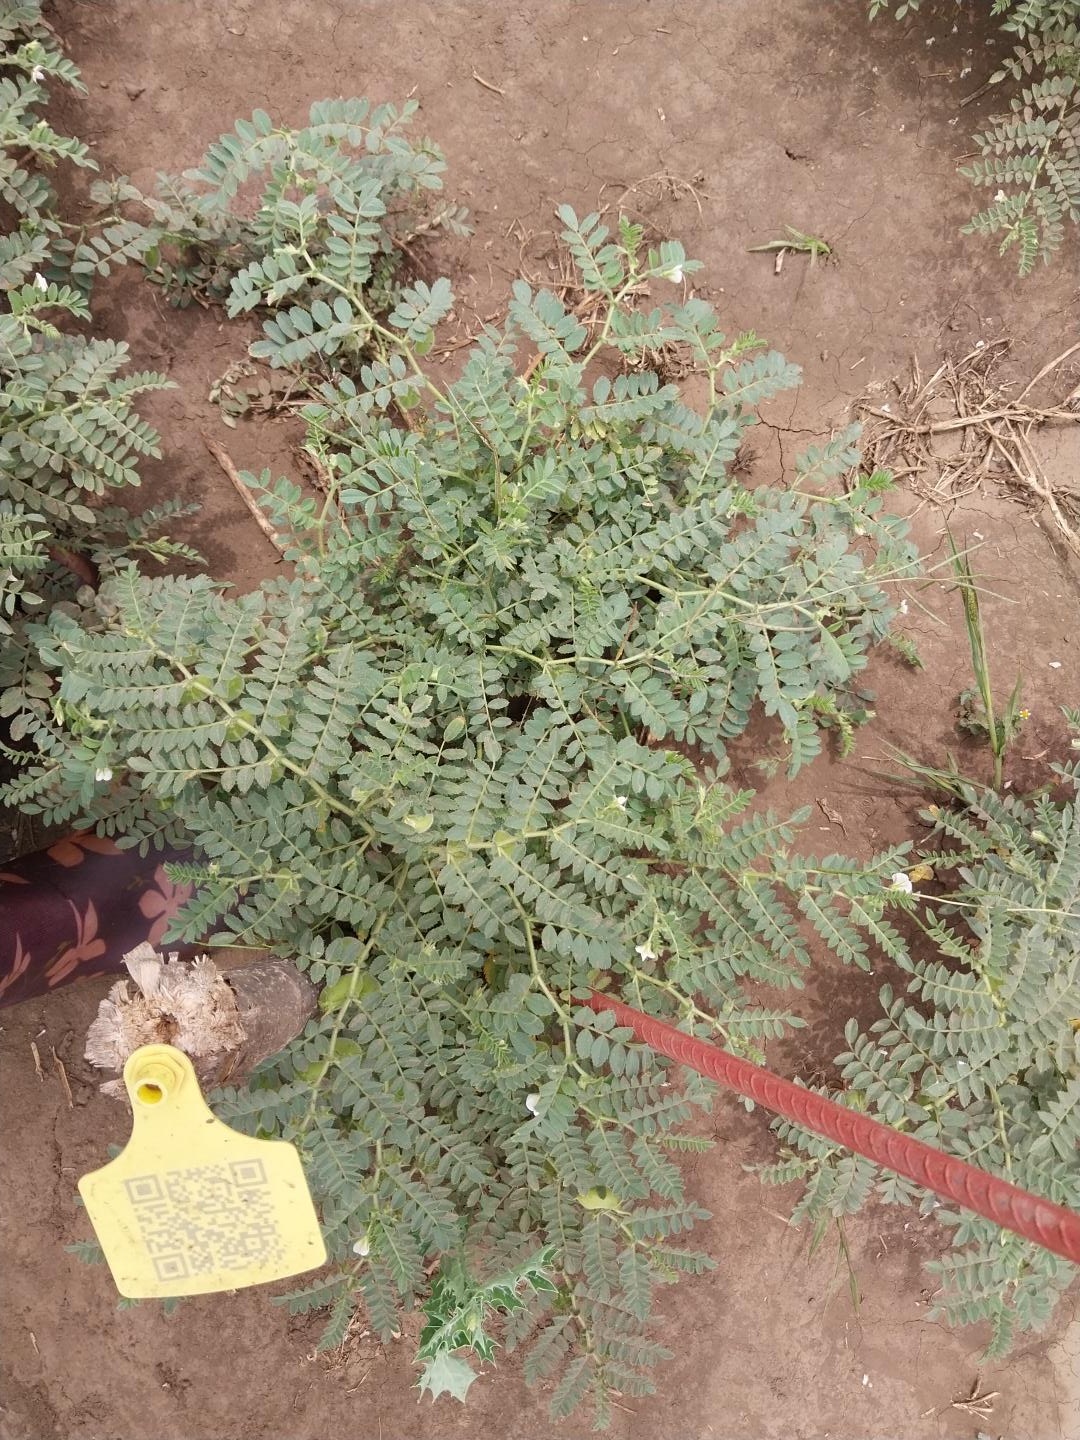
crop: chickpea
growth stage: development pod
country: Tanzania
